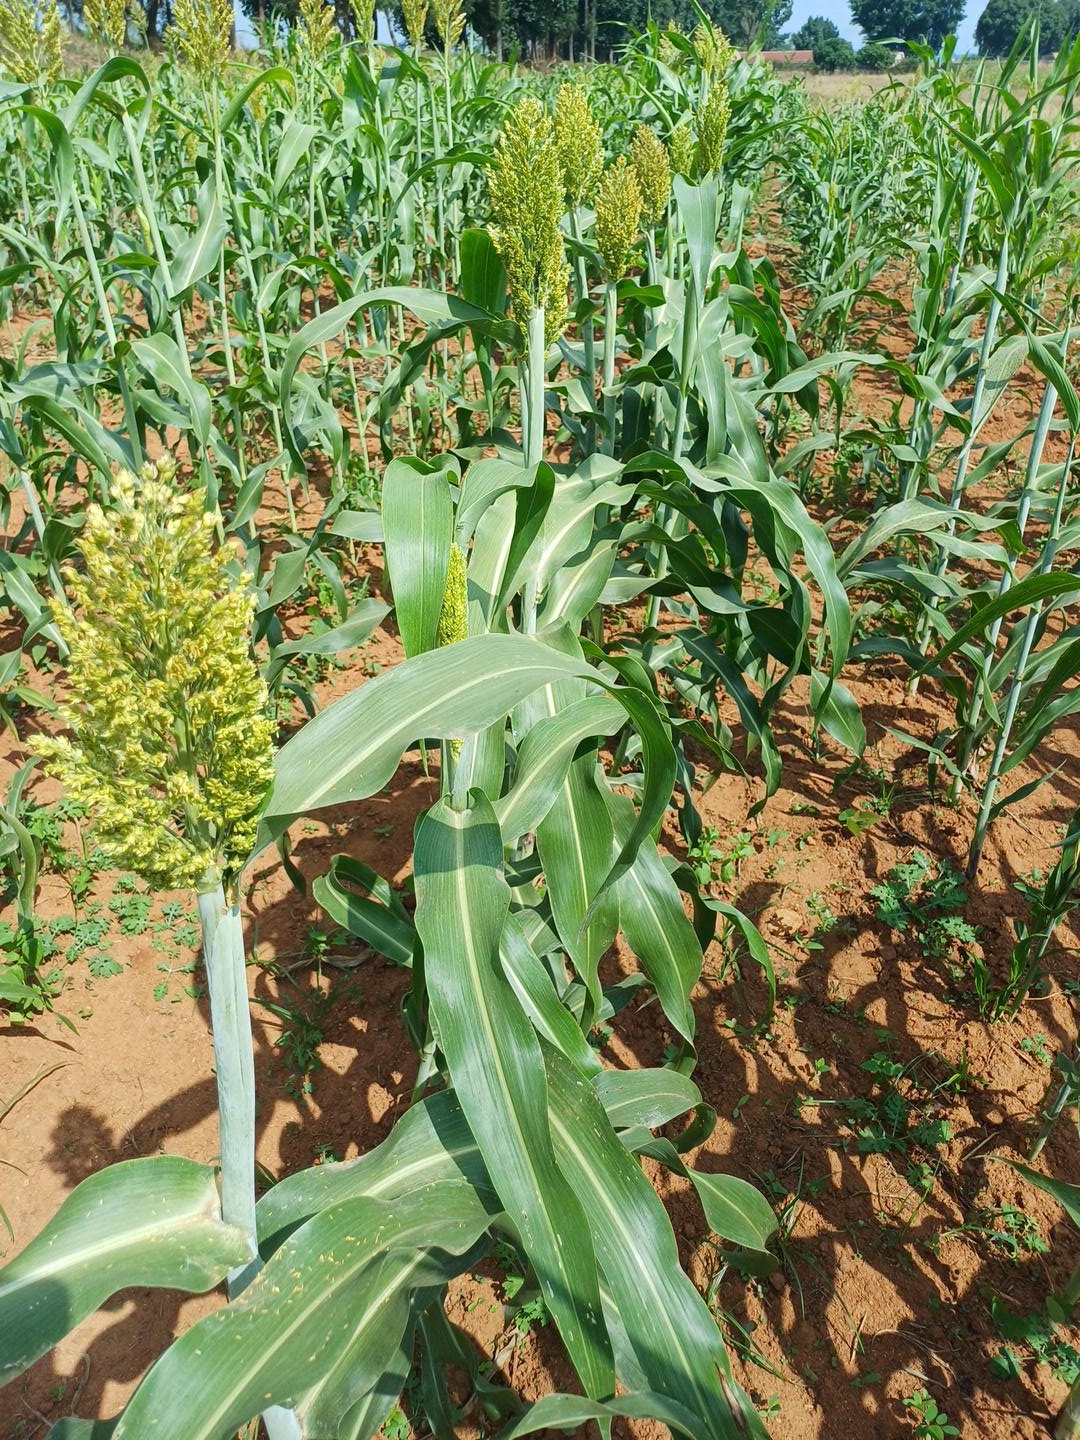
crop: sorghum
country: Kenya
